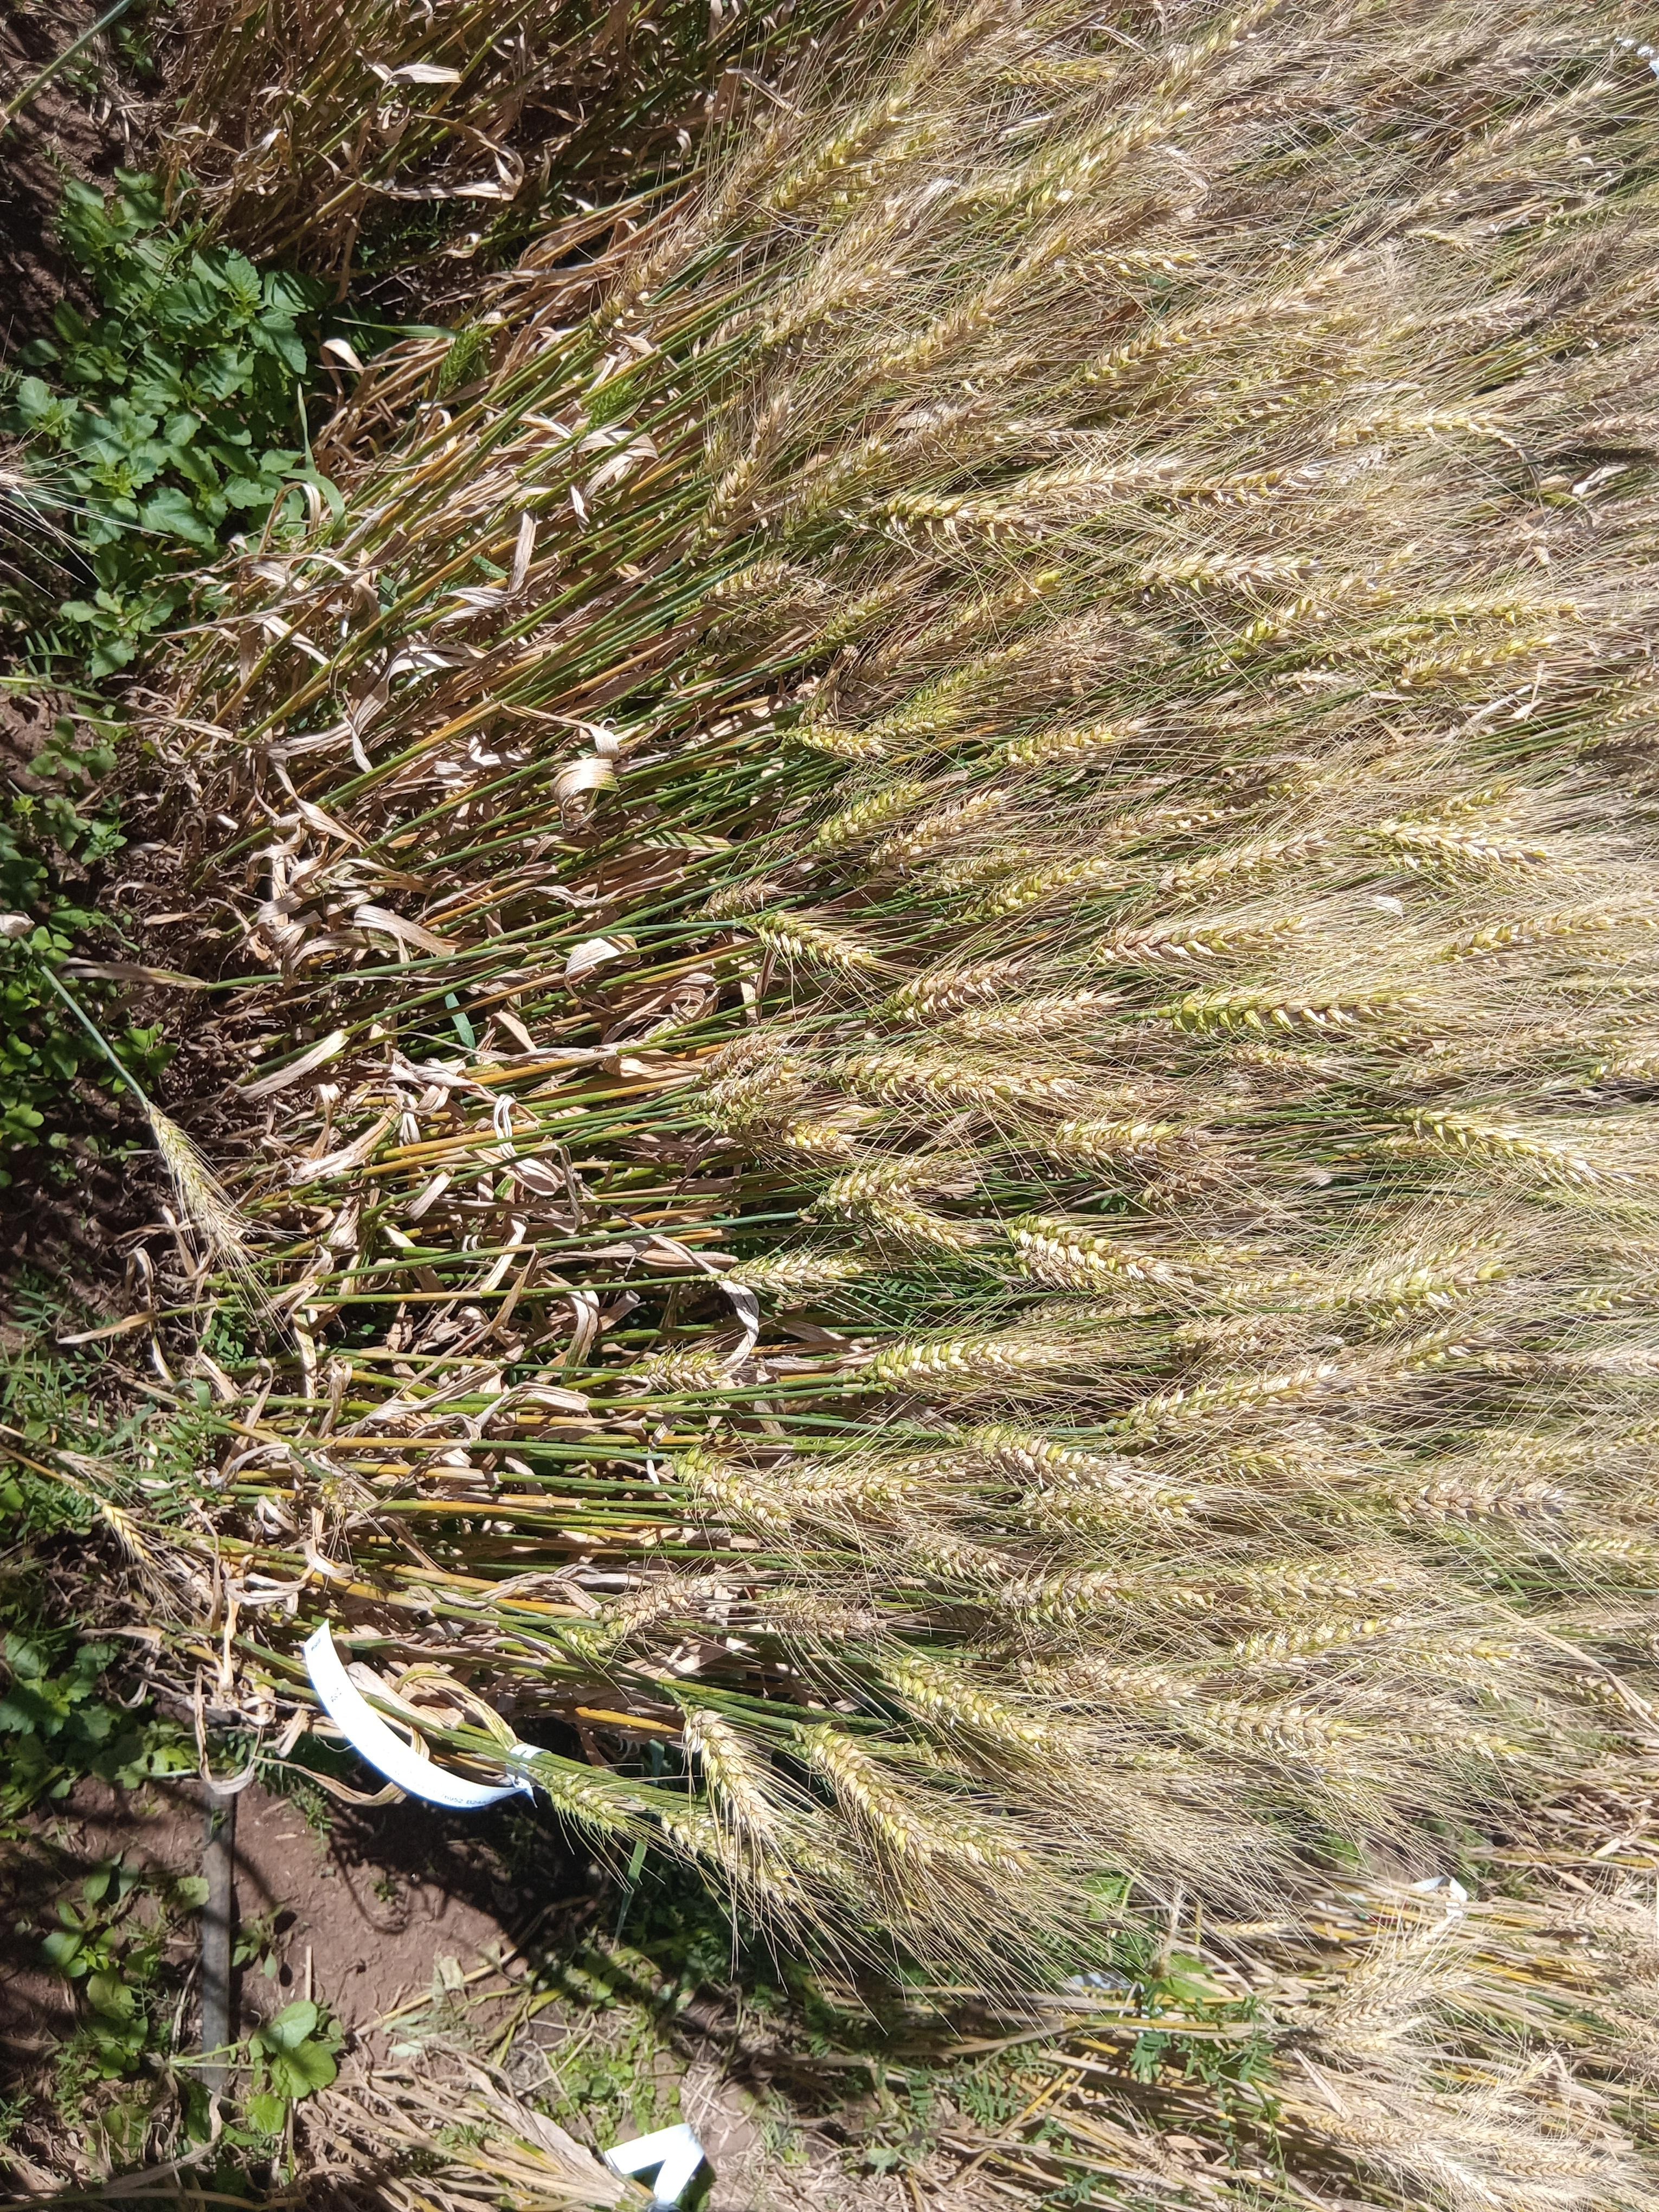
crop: wheat
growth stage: maturity
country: Kenya
